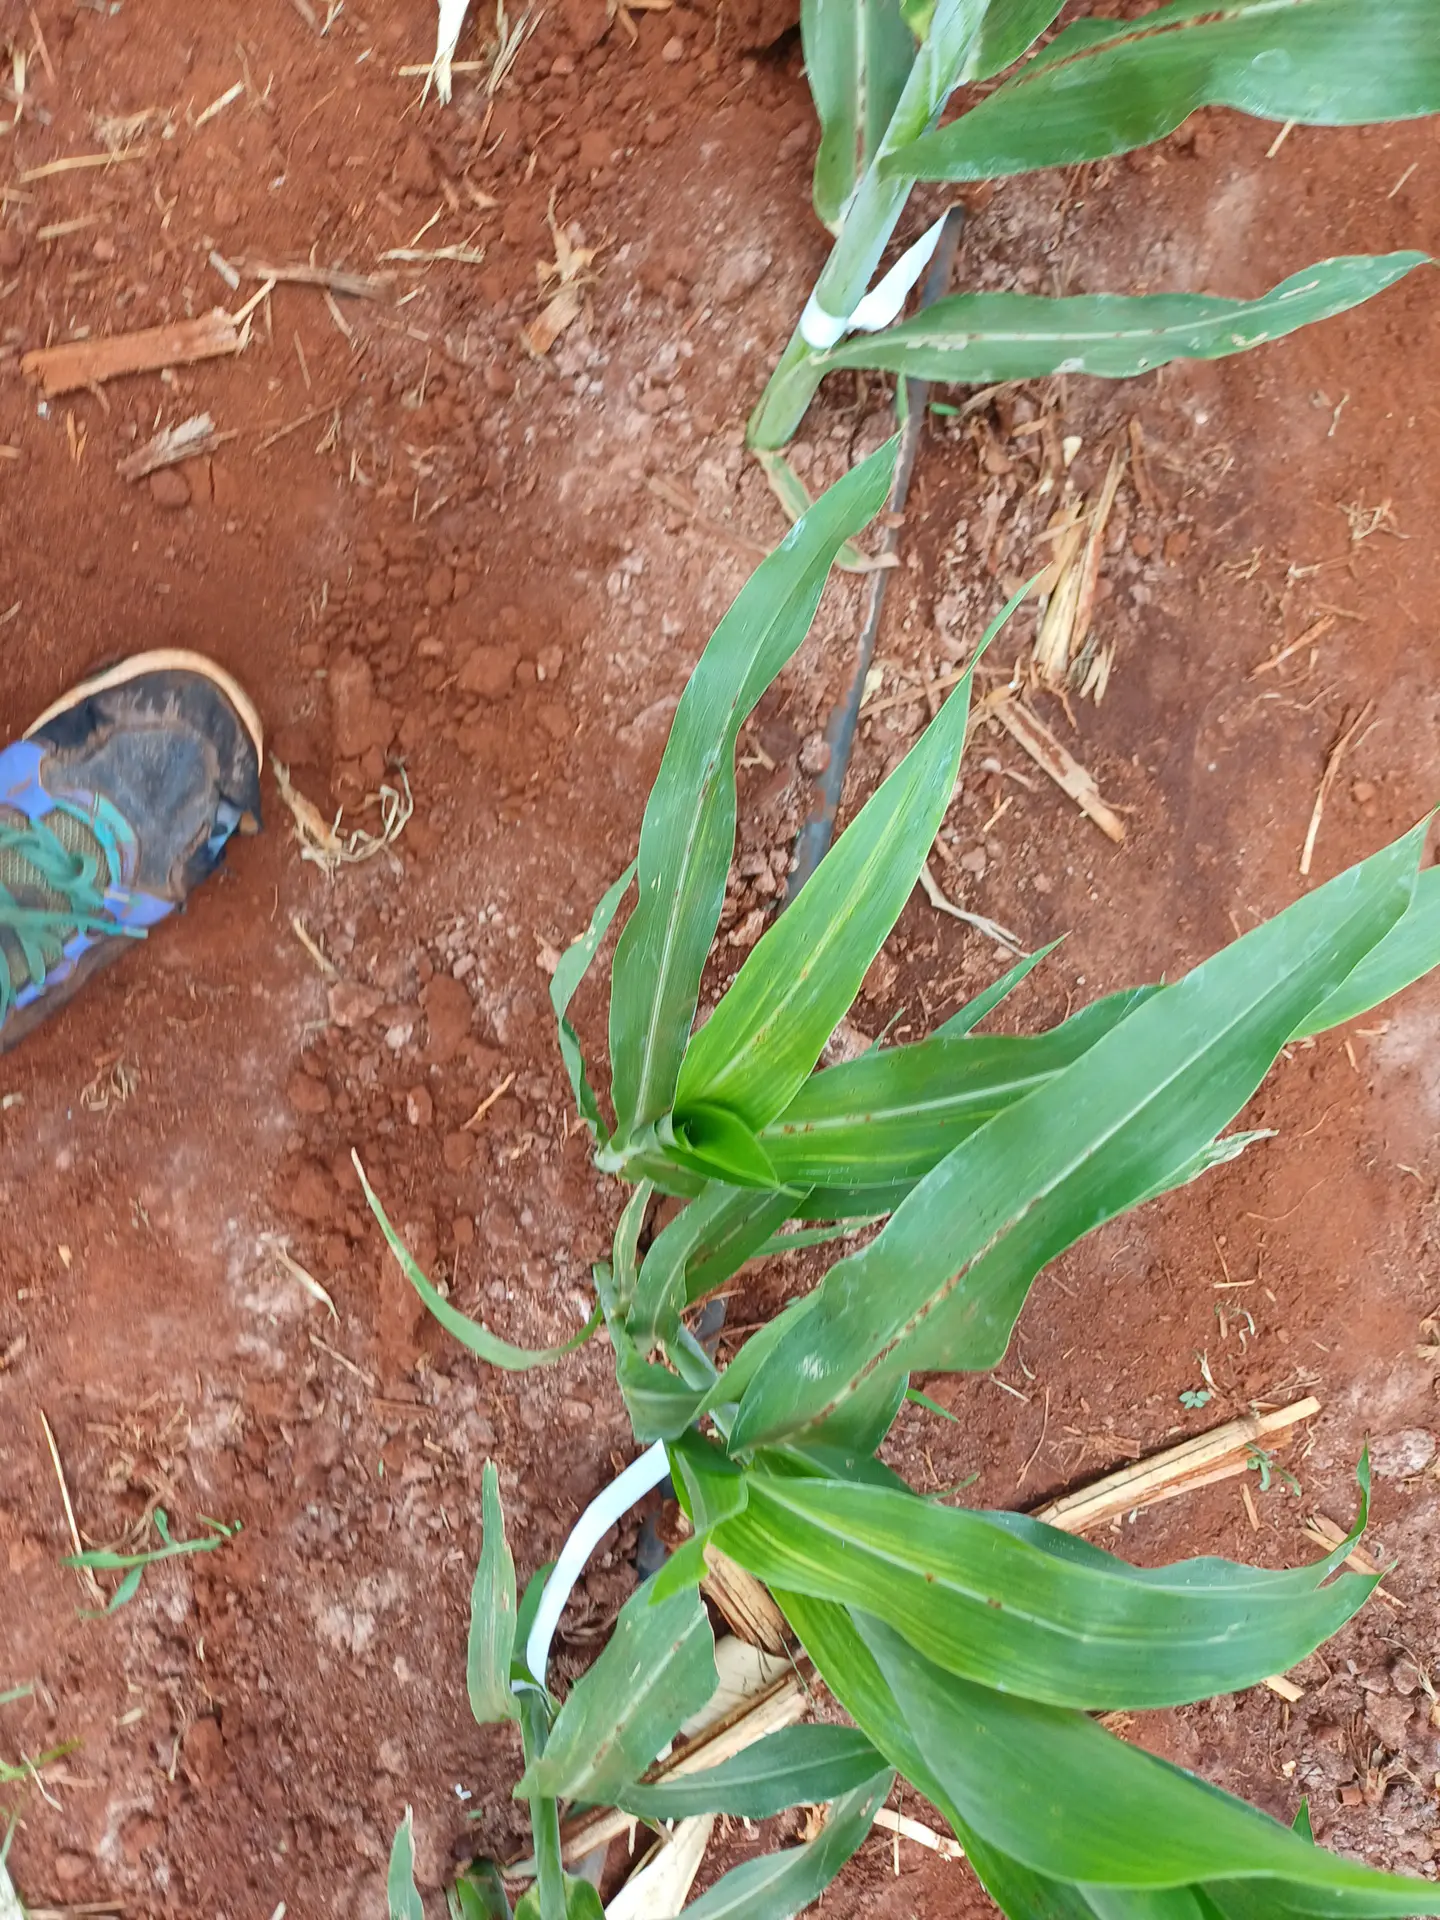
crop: sorghum
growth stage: vegetative
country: Kenya
